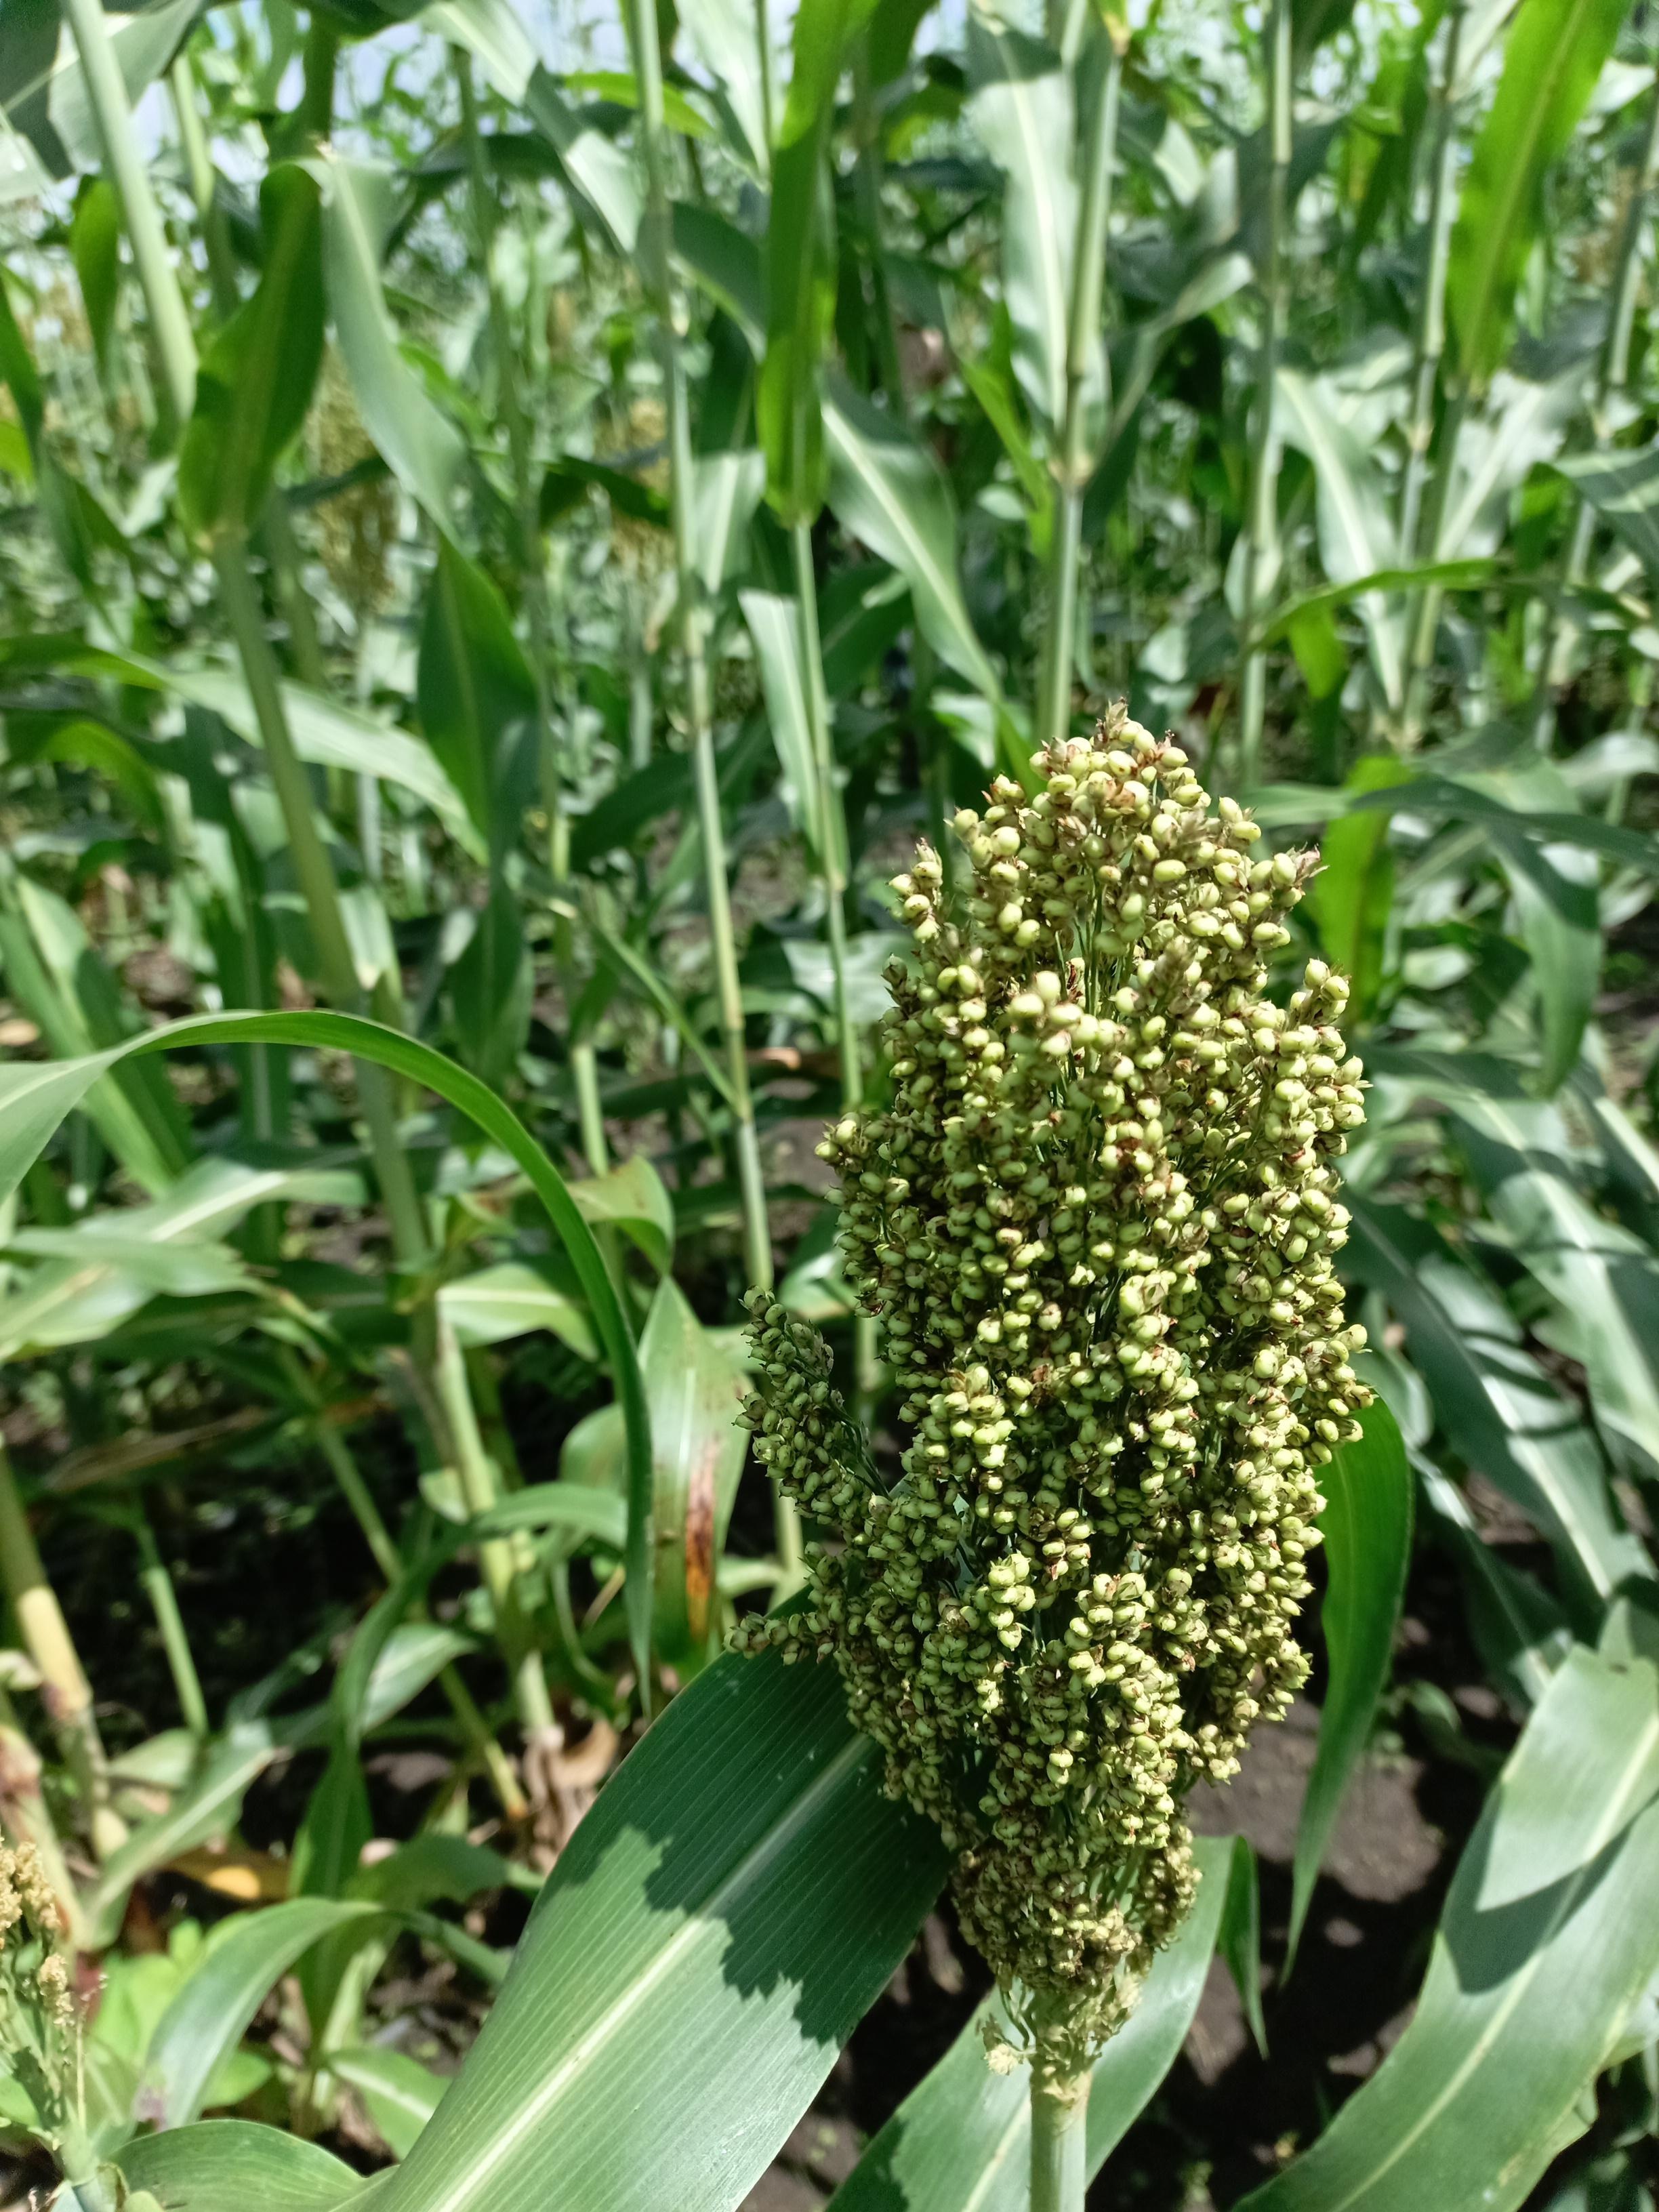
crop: sorghum
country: Tanzania
